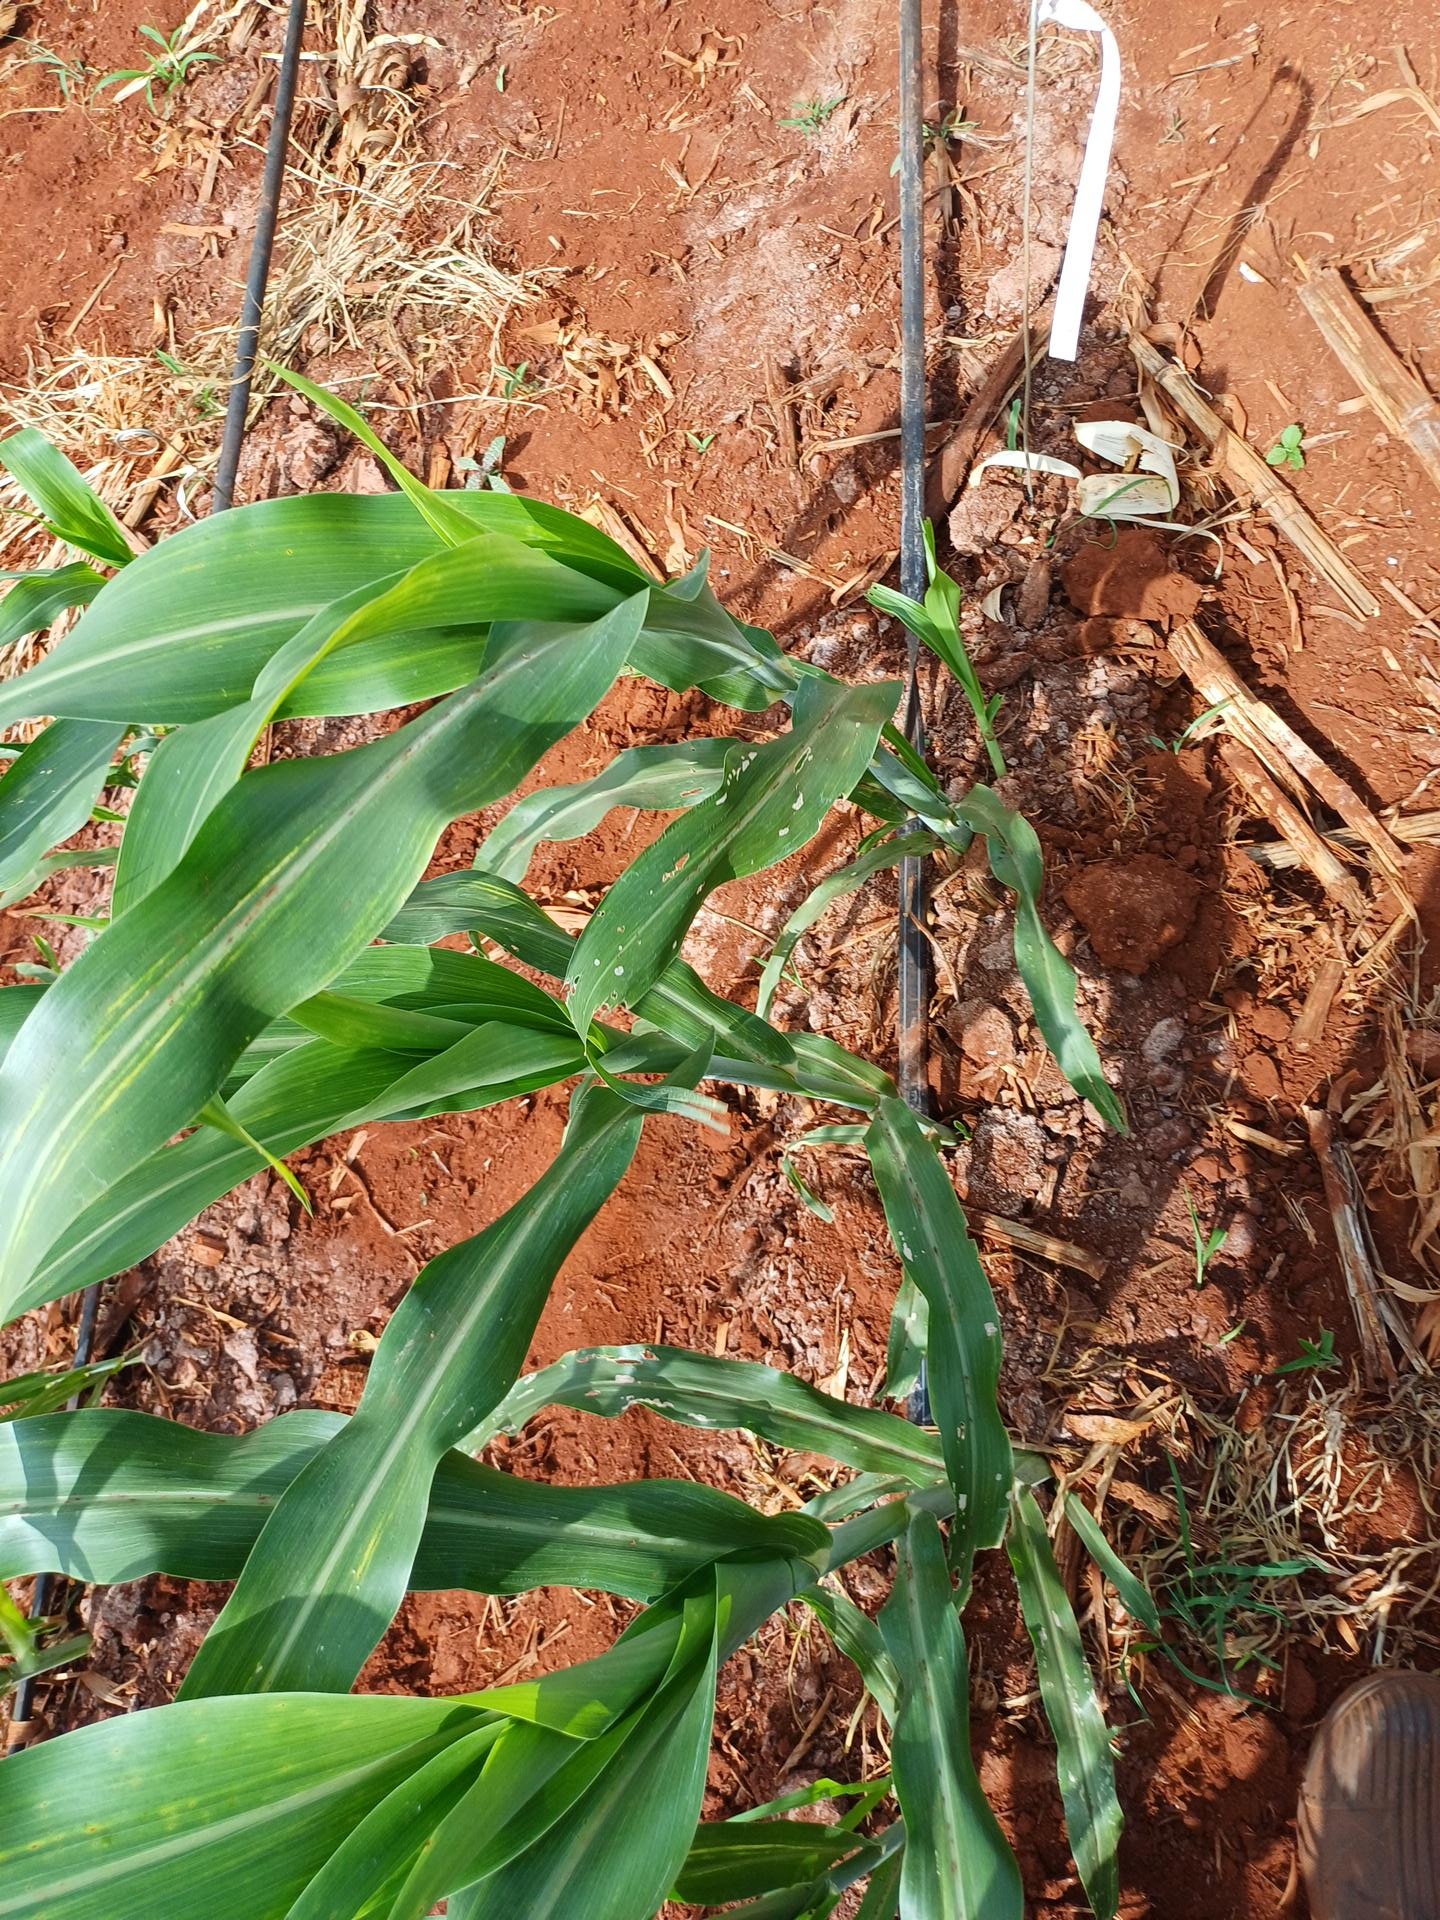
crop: sorghum
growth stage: vegetative
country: Kenya
